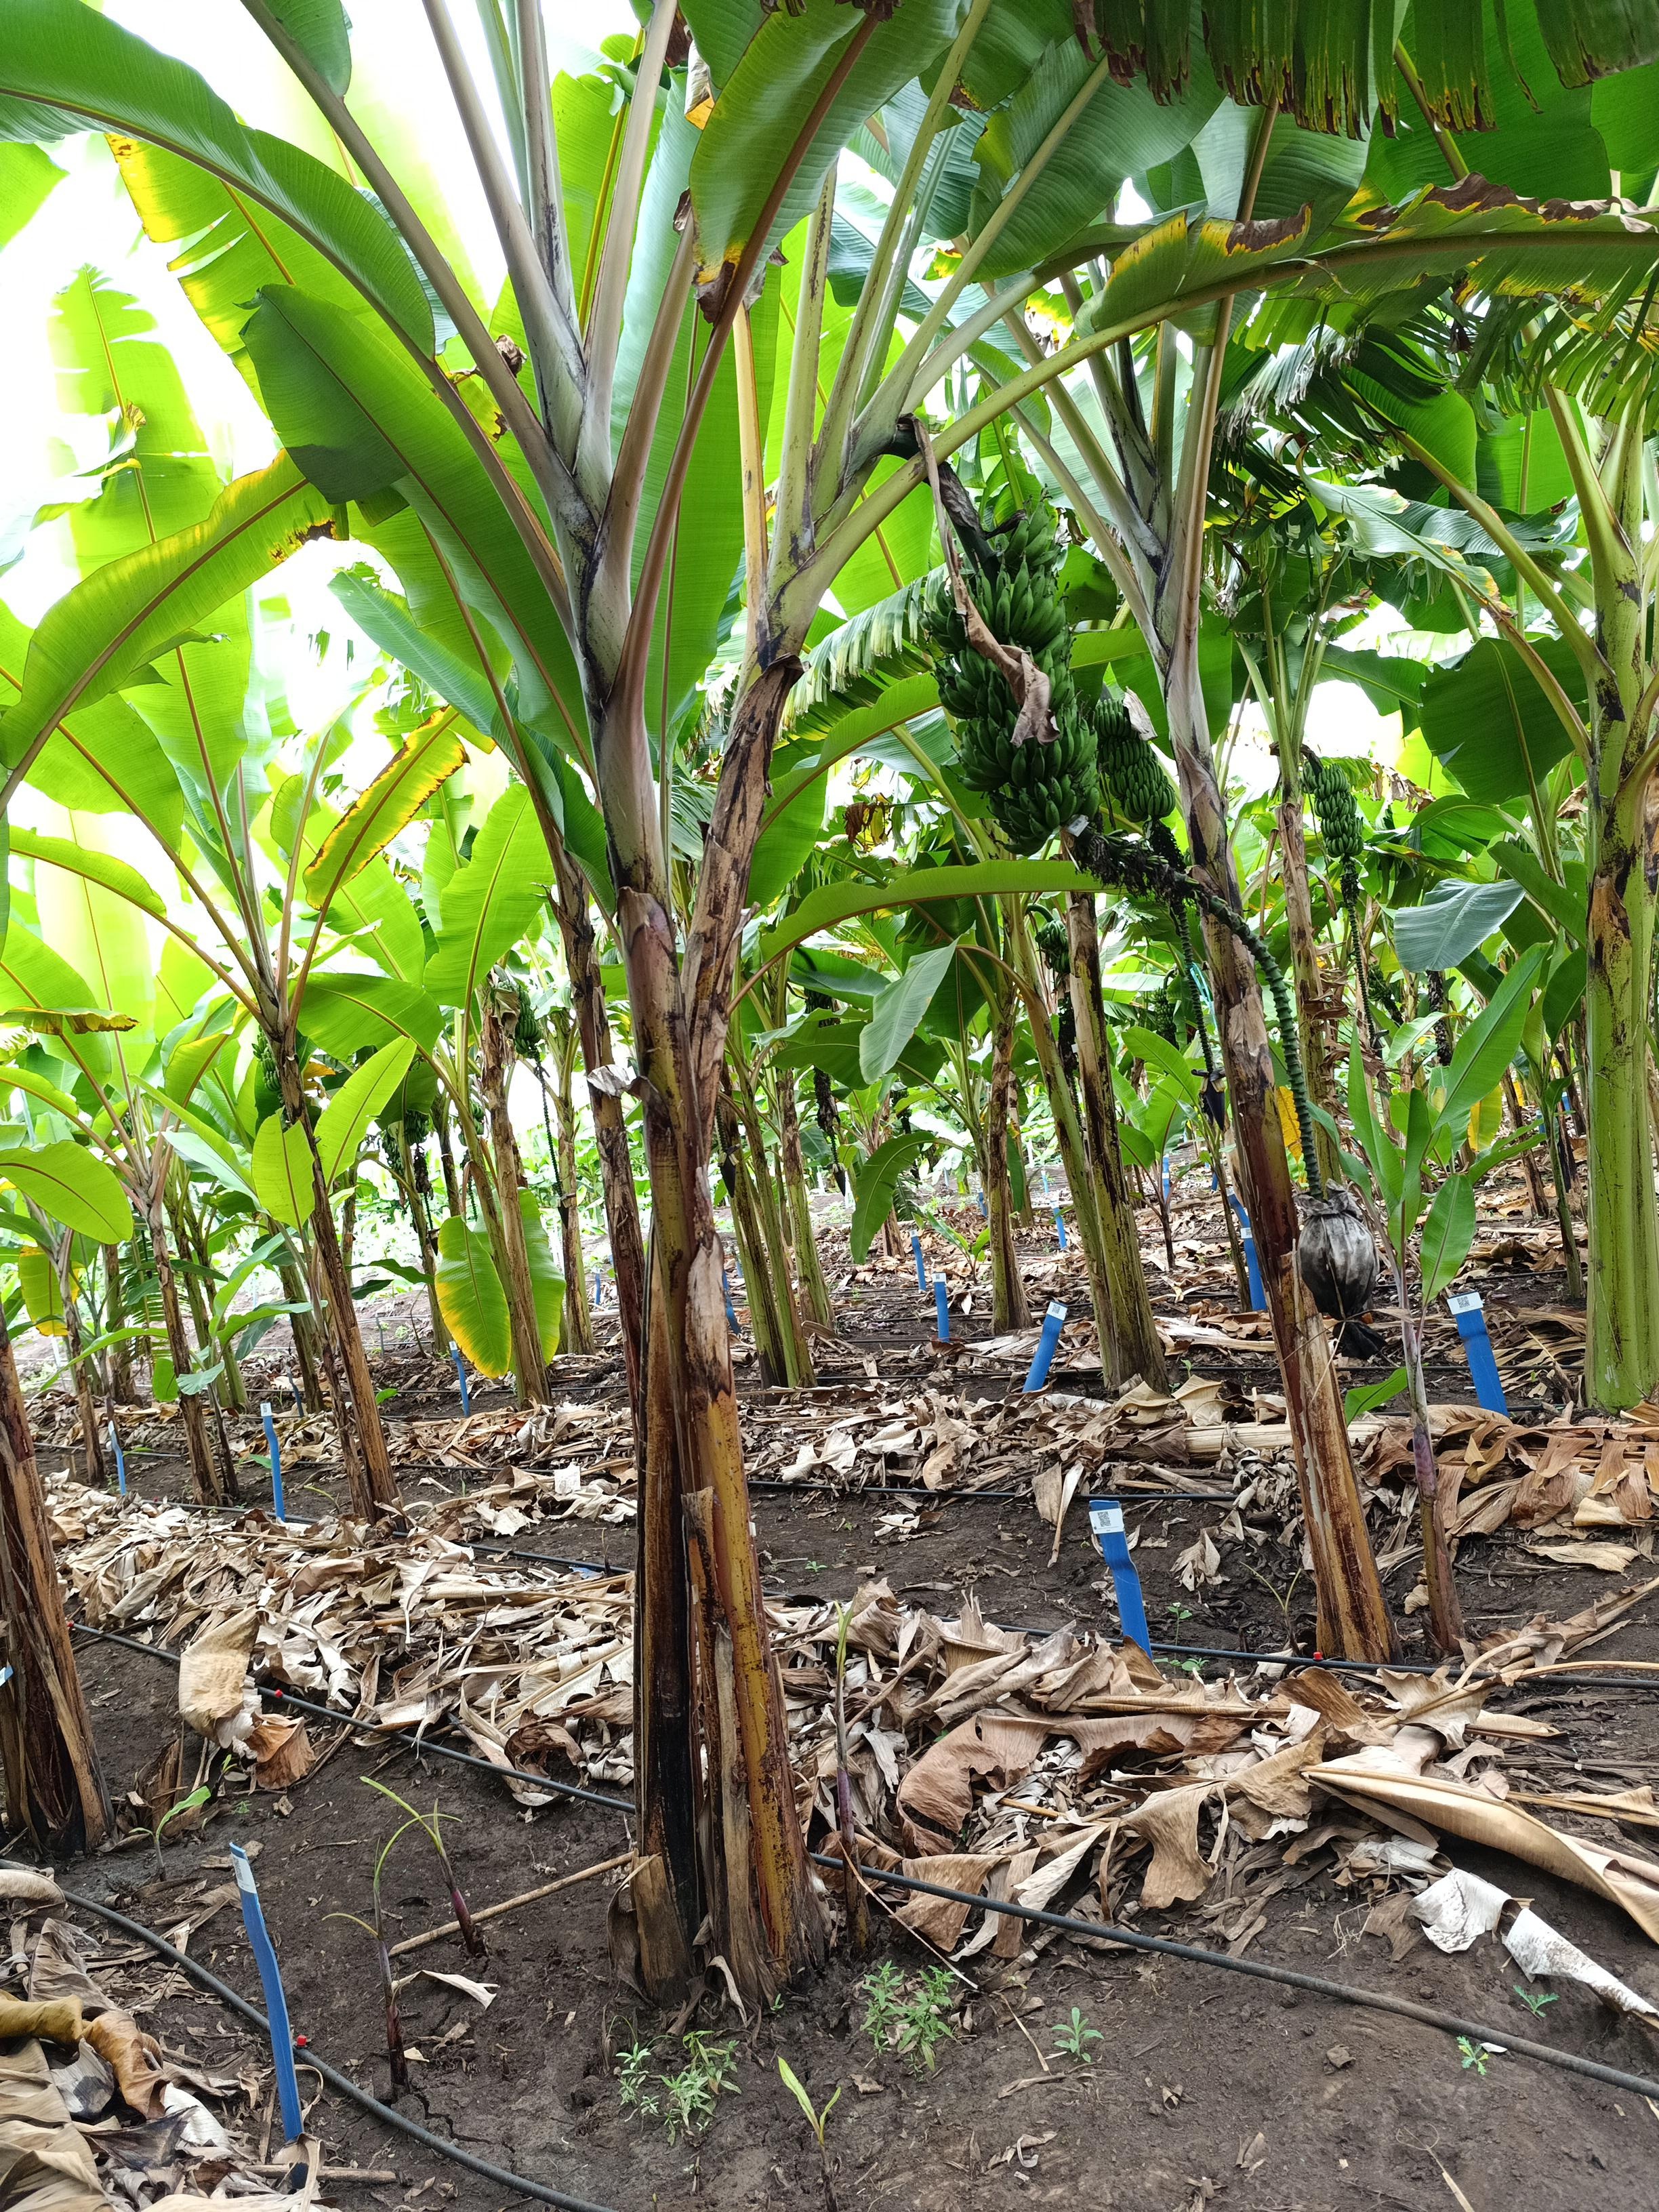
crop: banana
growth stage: development fruit
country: Tanzania
